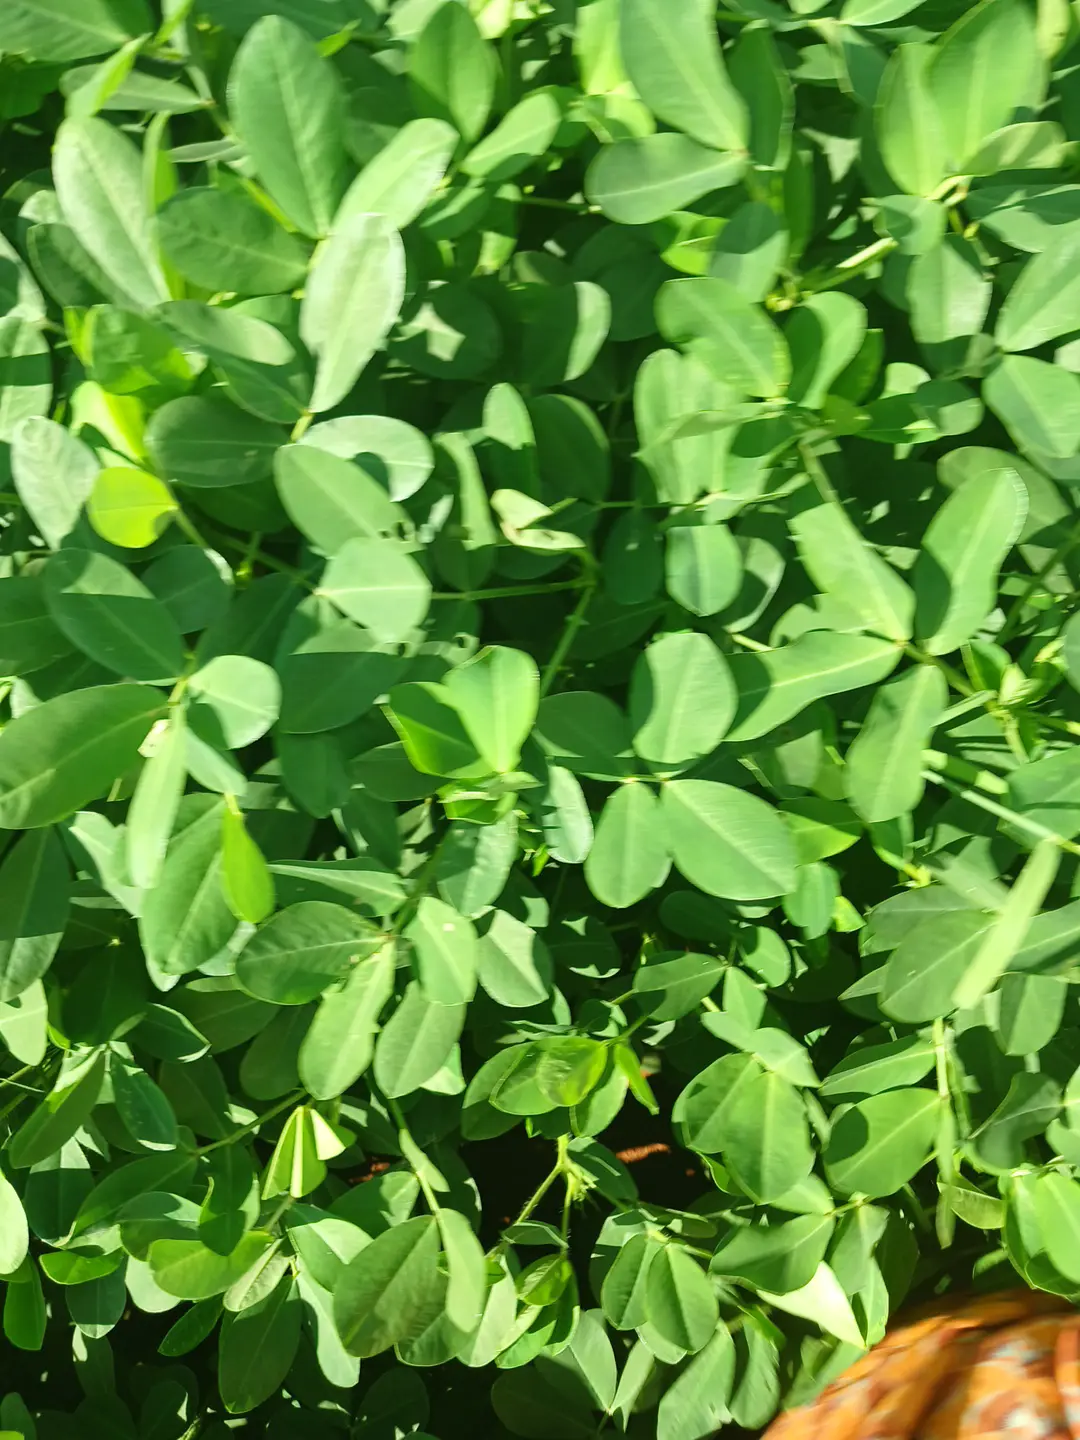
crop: groundnut
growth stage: pegging
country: Kenya
